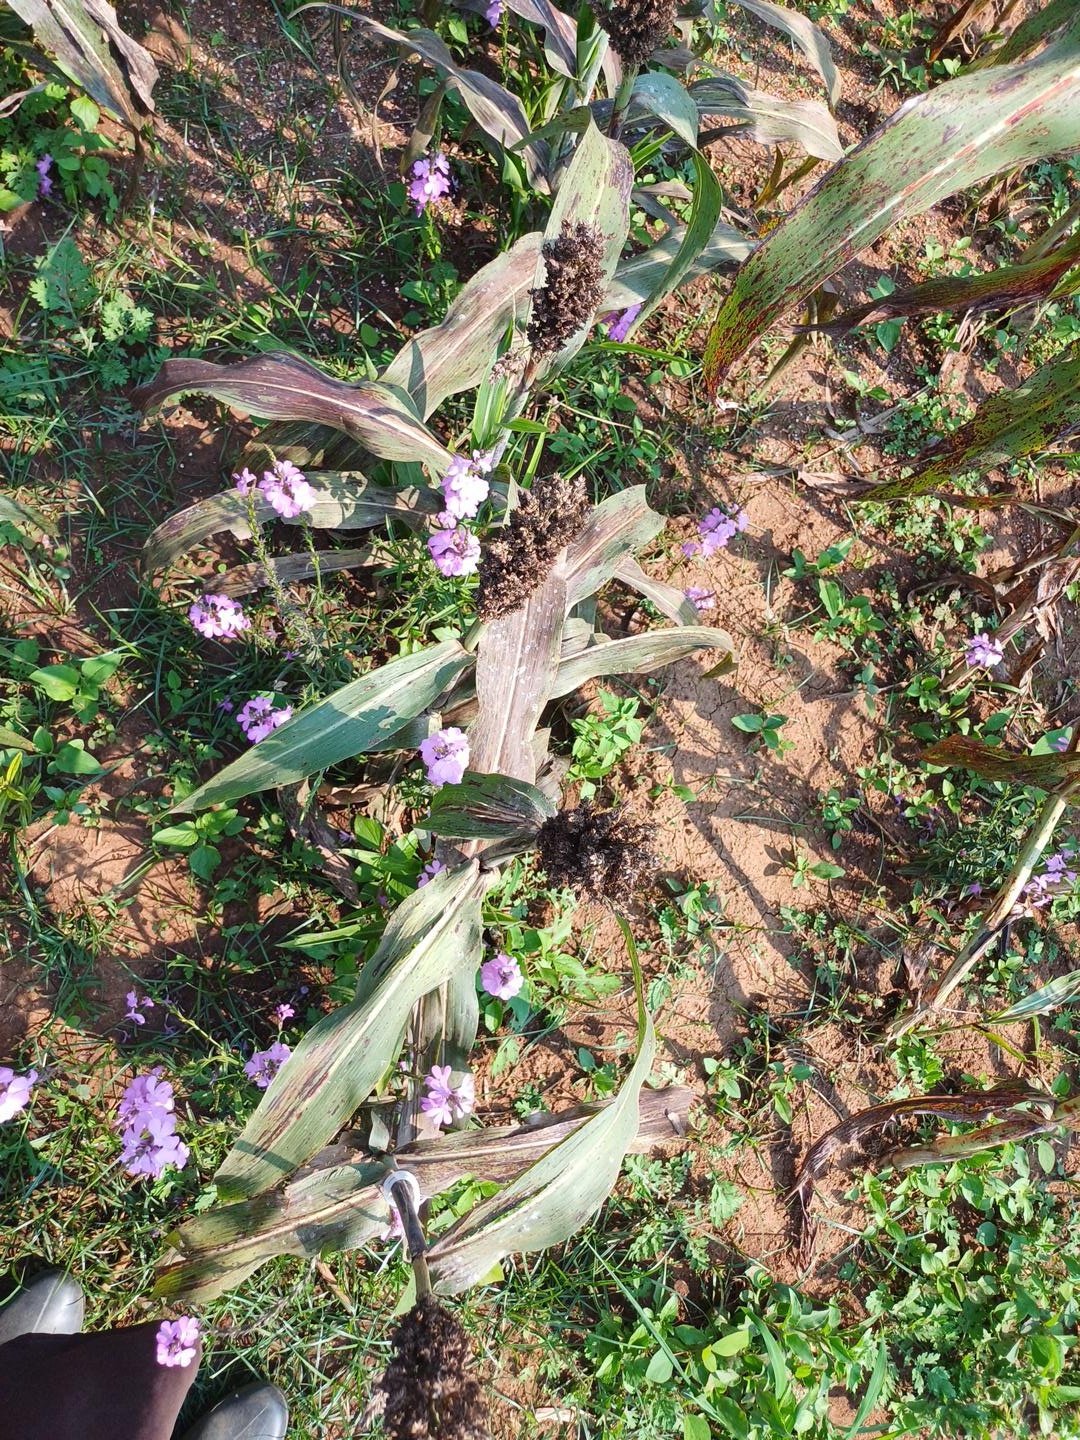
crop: sorghum
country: Kenya
